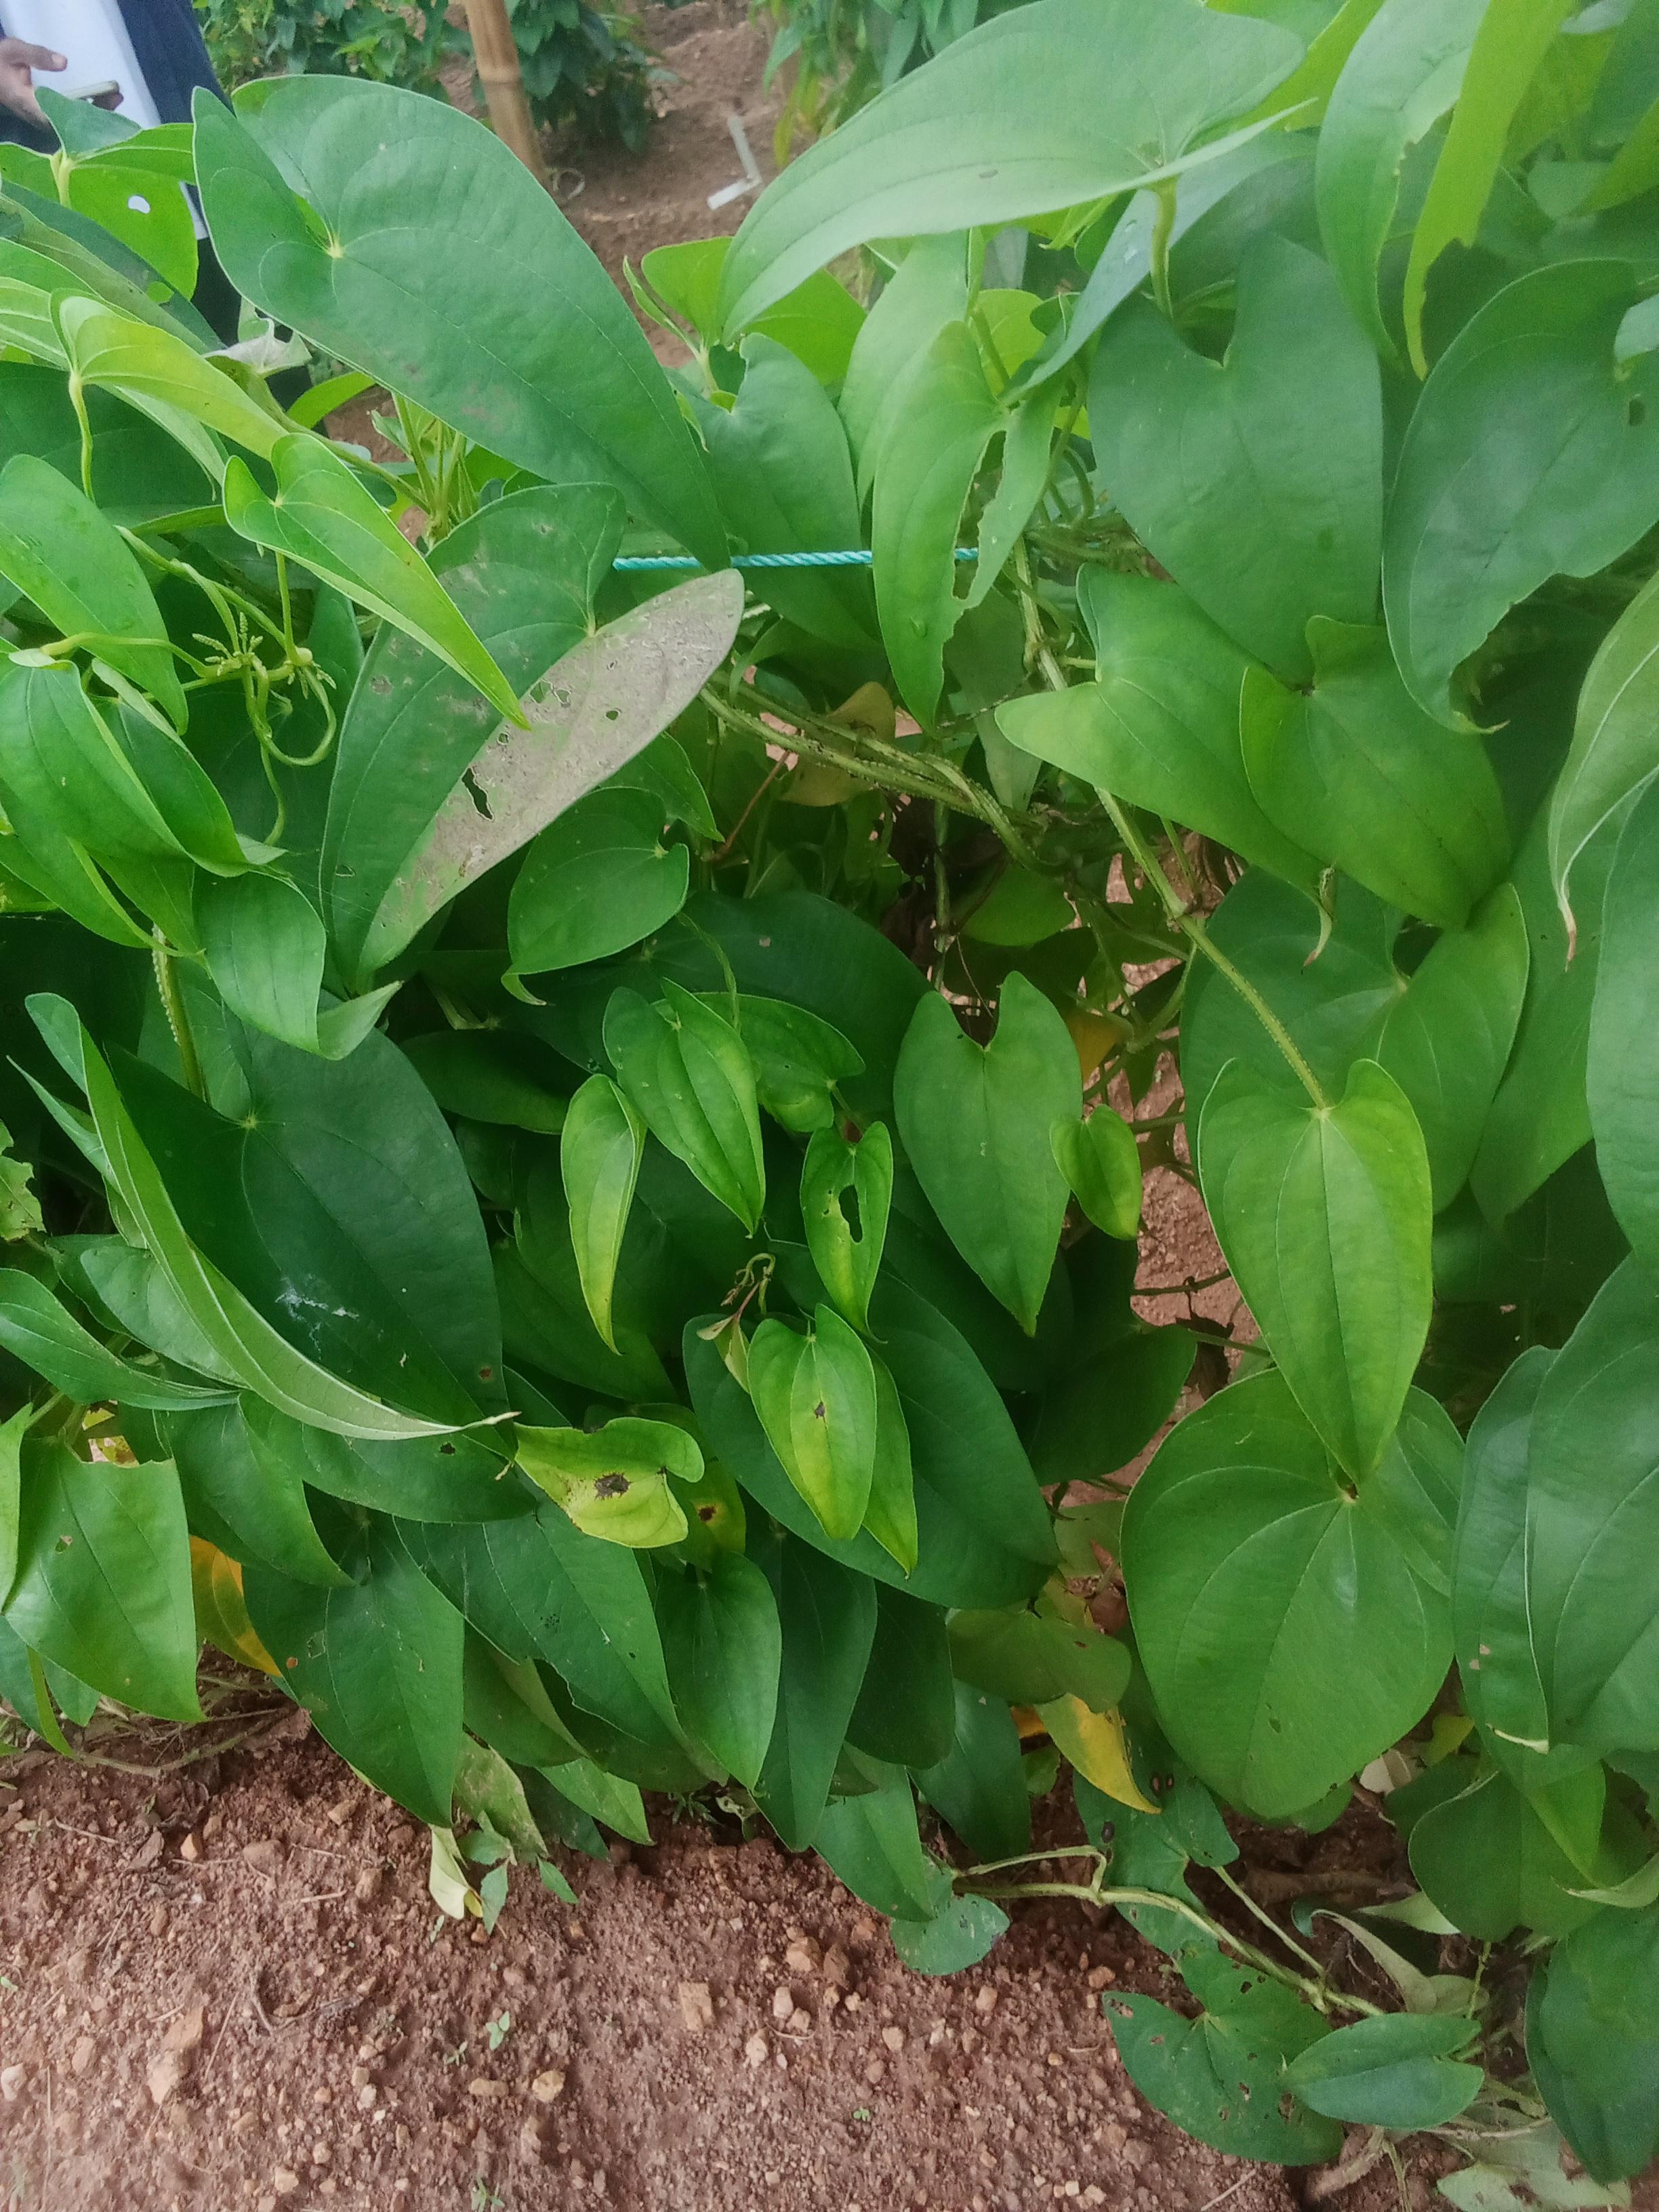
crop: yam
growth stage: vegetative
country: Nigeria
